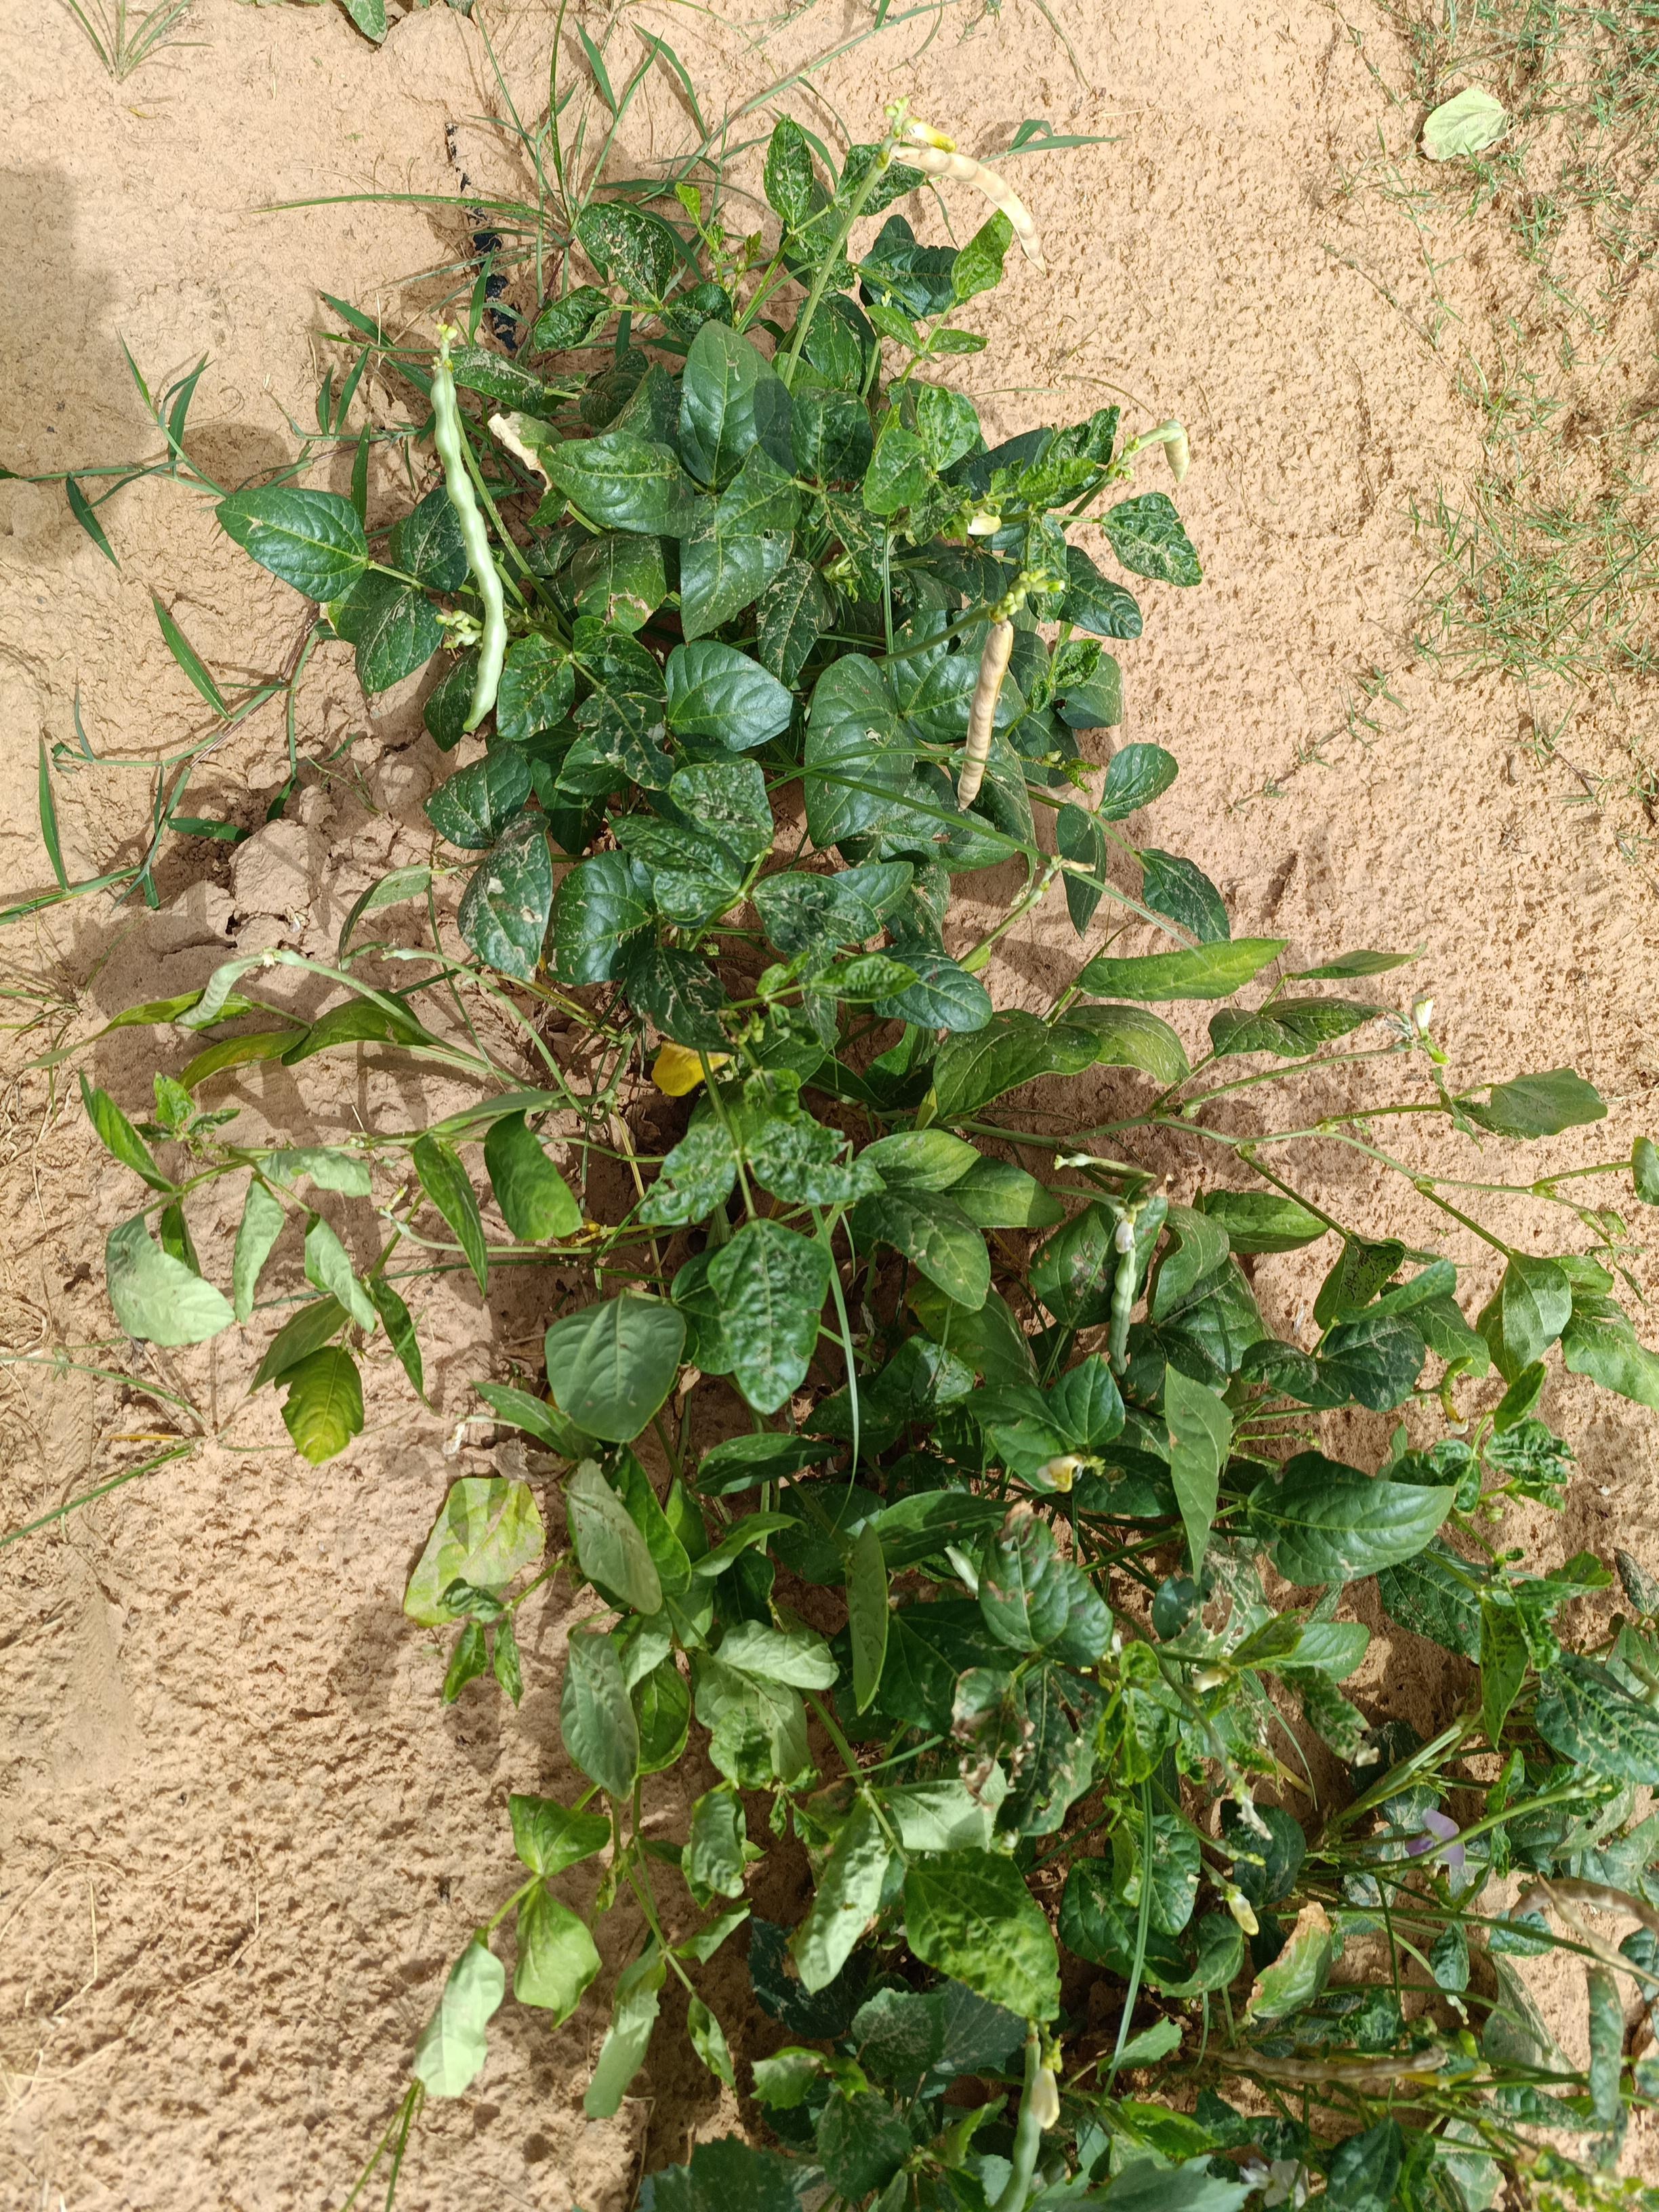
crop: cowpea
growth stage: development pod
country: Nigeria
